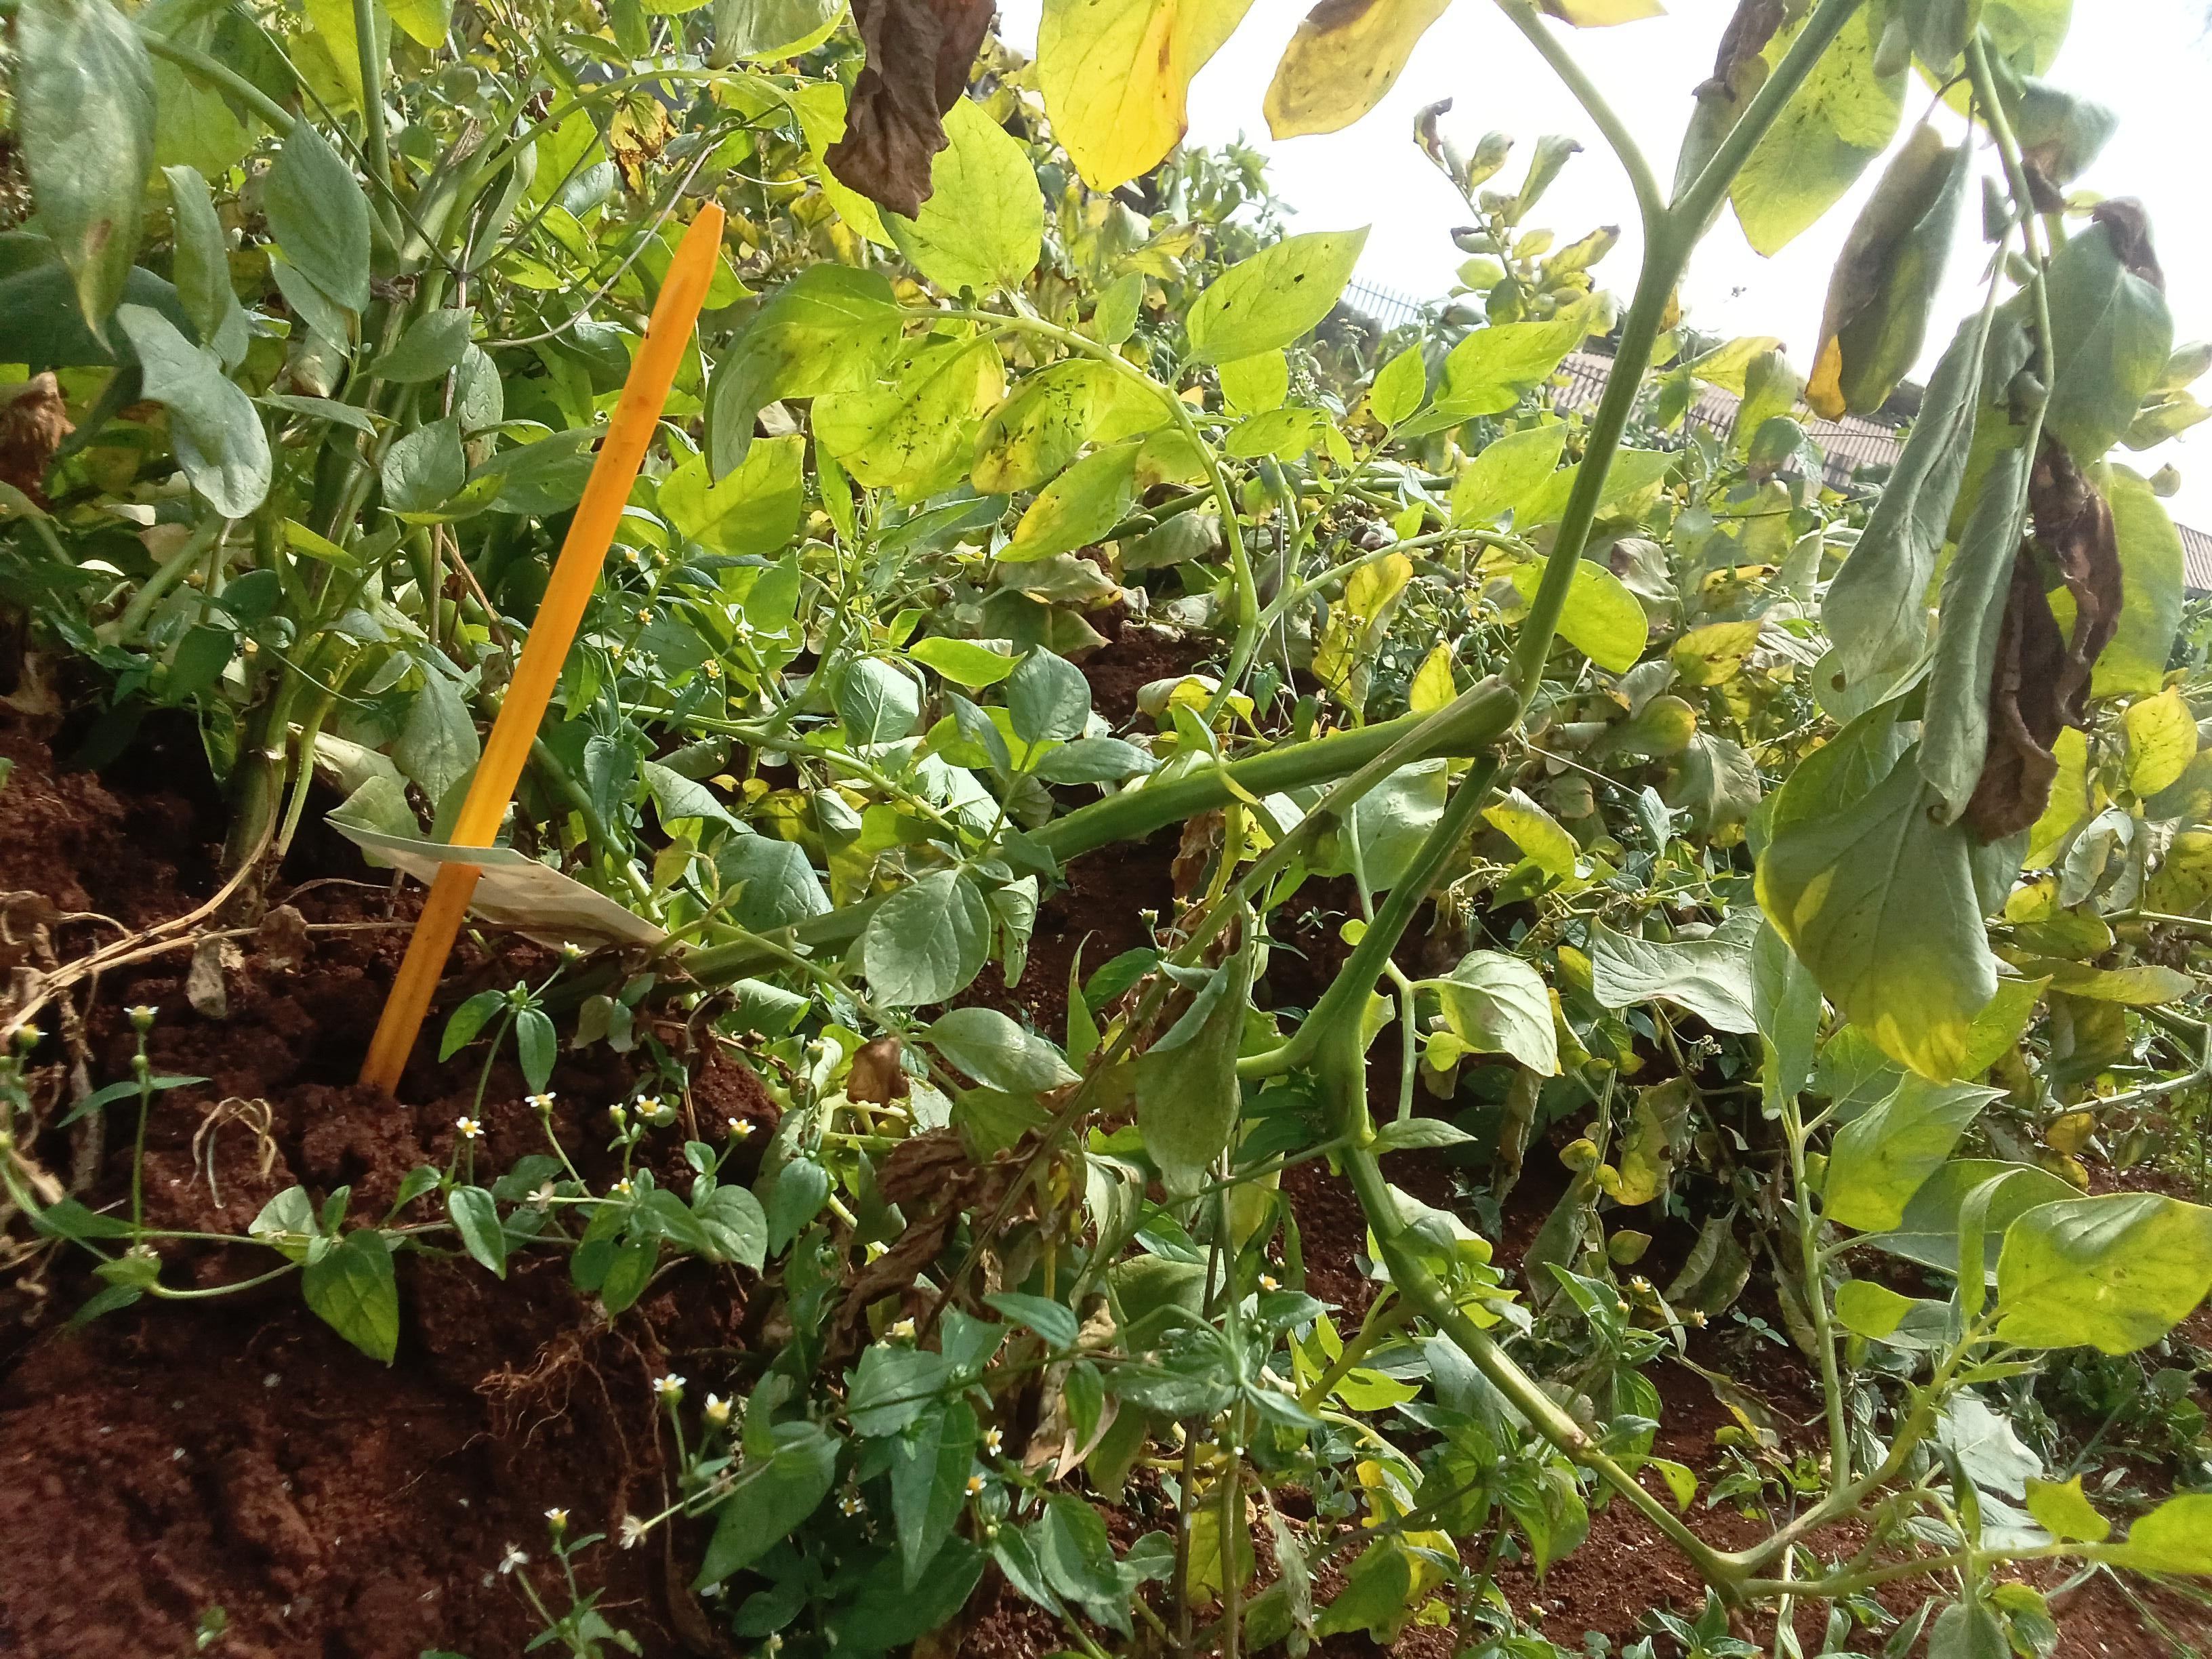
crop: potato
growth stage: maturity
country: Kenya
